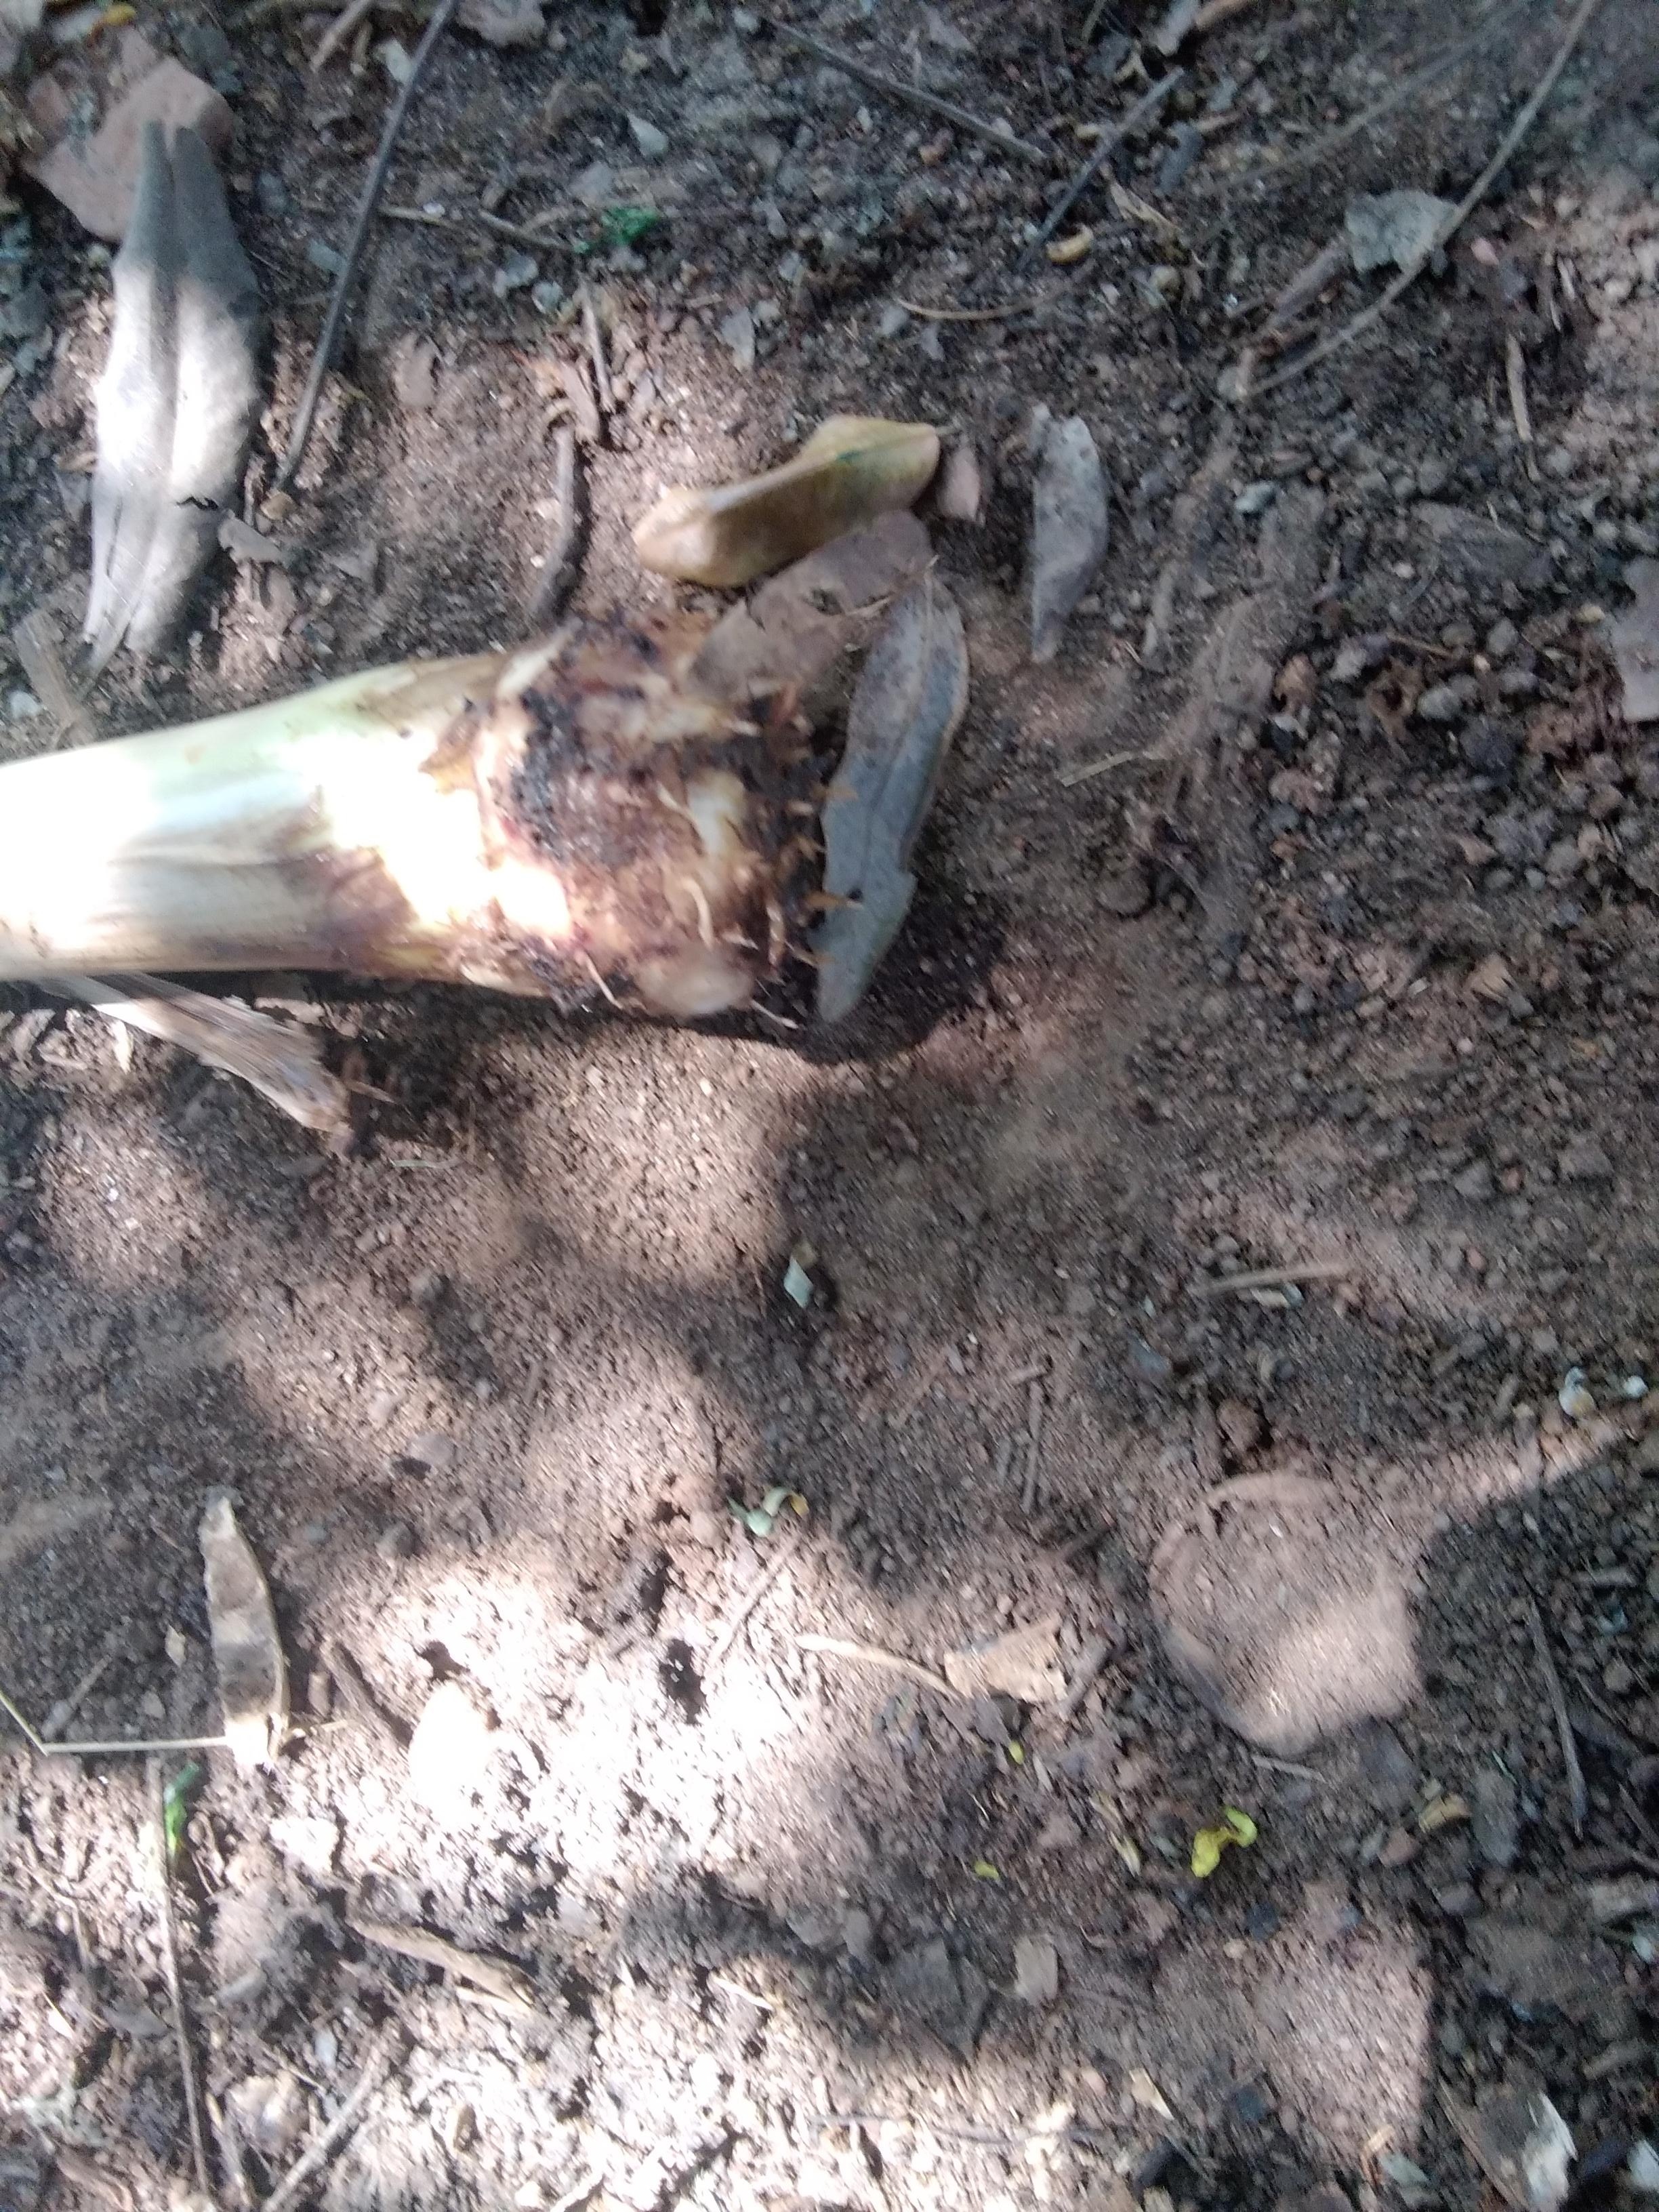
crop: banana
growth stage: vegetative
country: Tanzania
